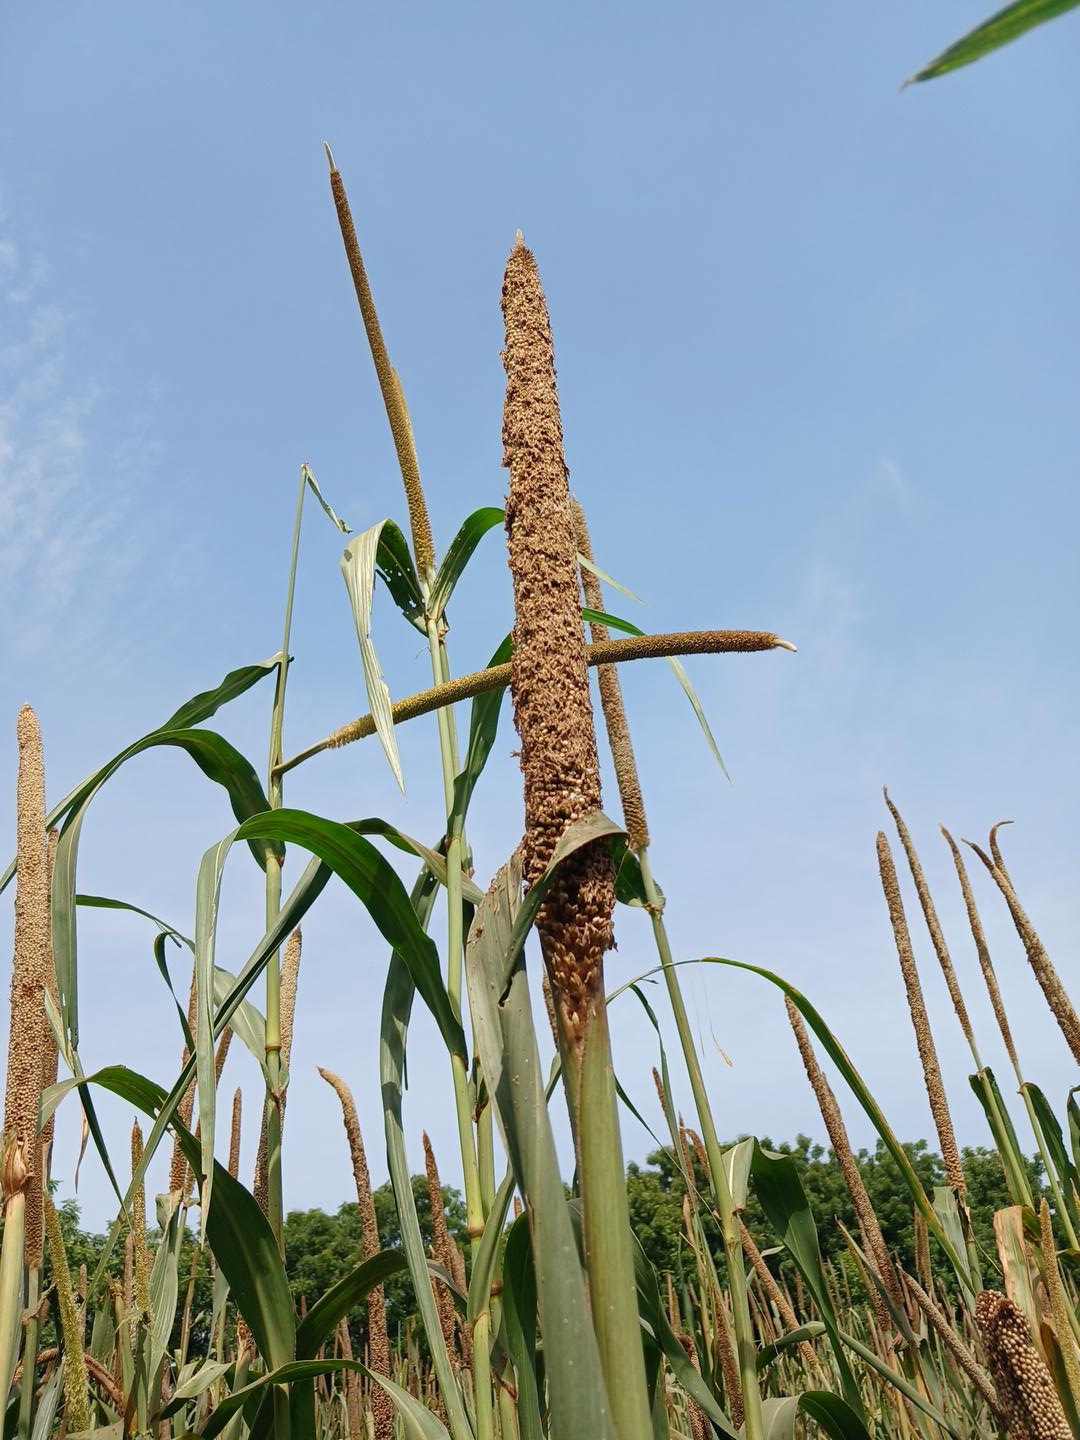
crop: pearl millet
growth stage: maturity
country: Senegal
